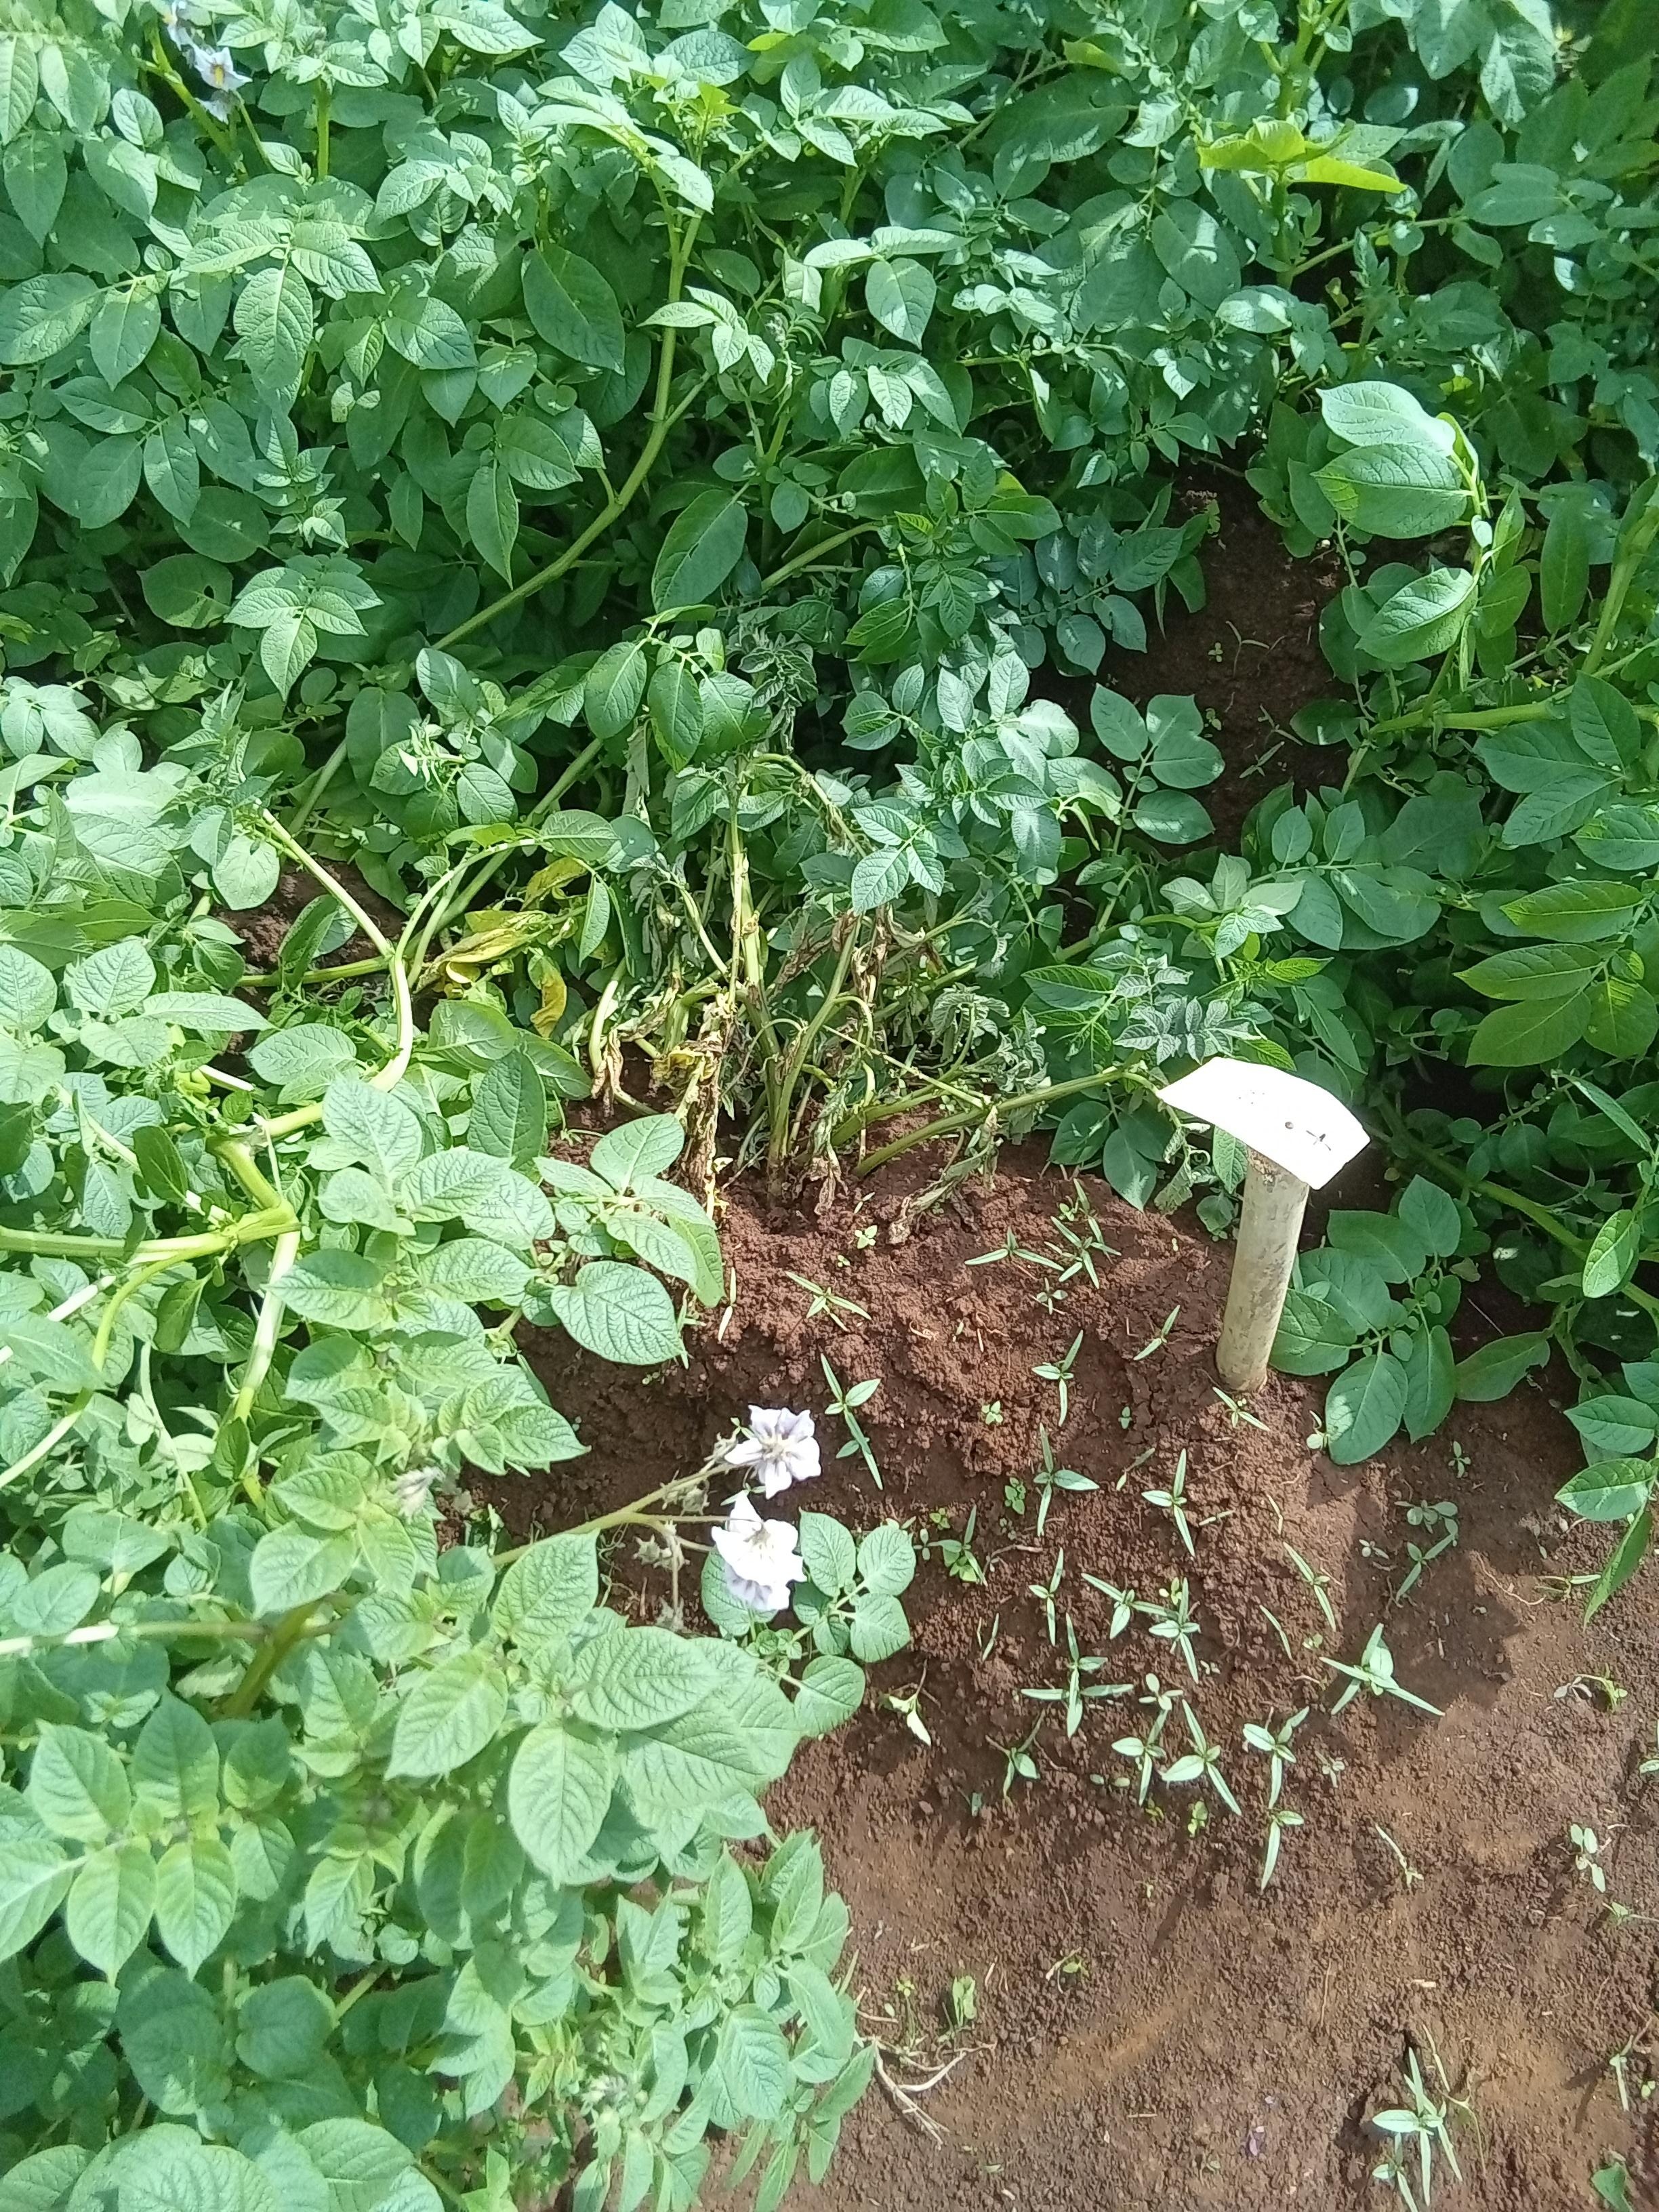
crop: potato
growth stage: flowering
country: Kenya
